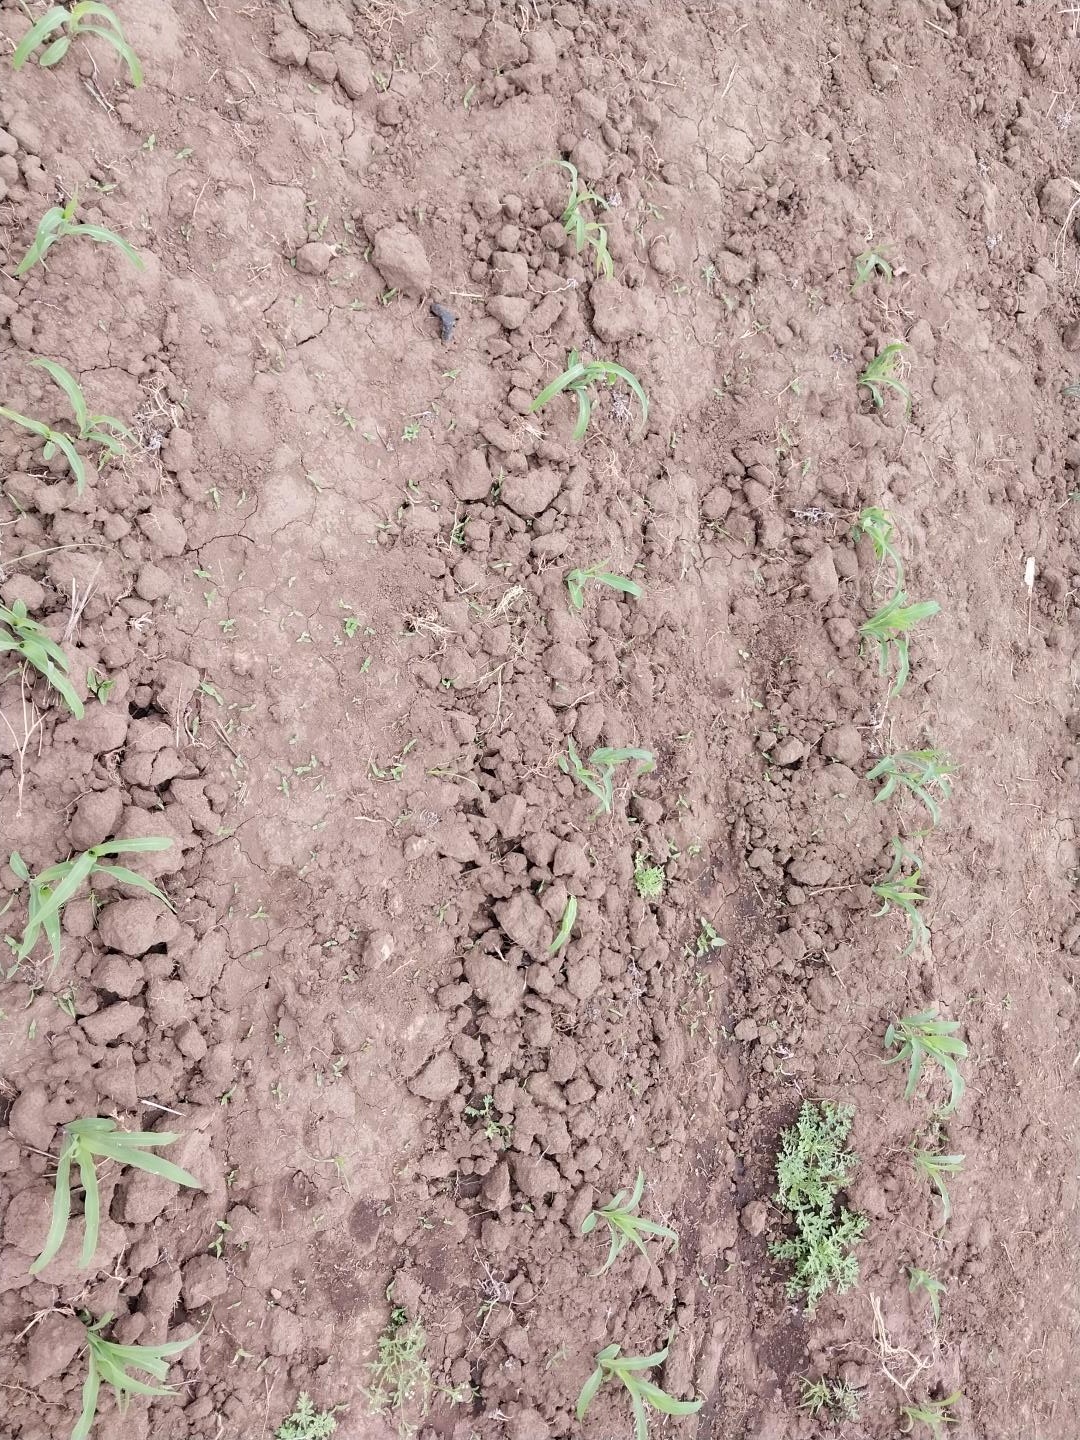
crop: maize
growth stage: emergence
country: Tanzania
